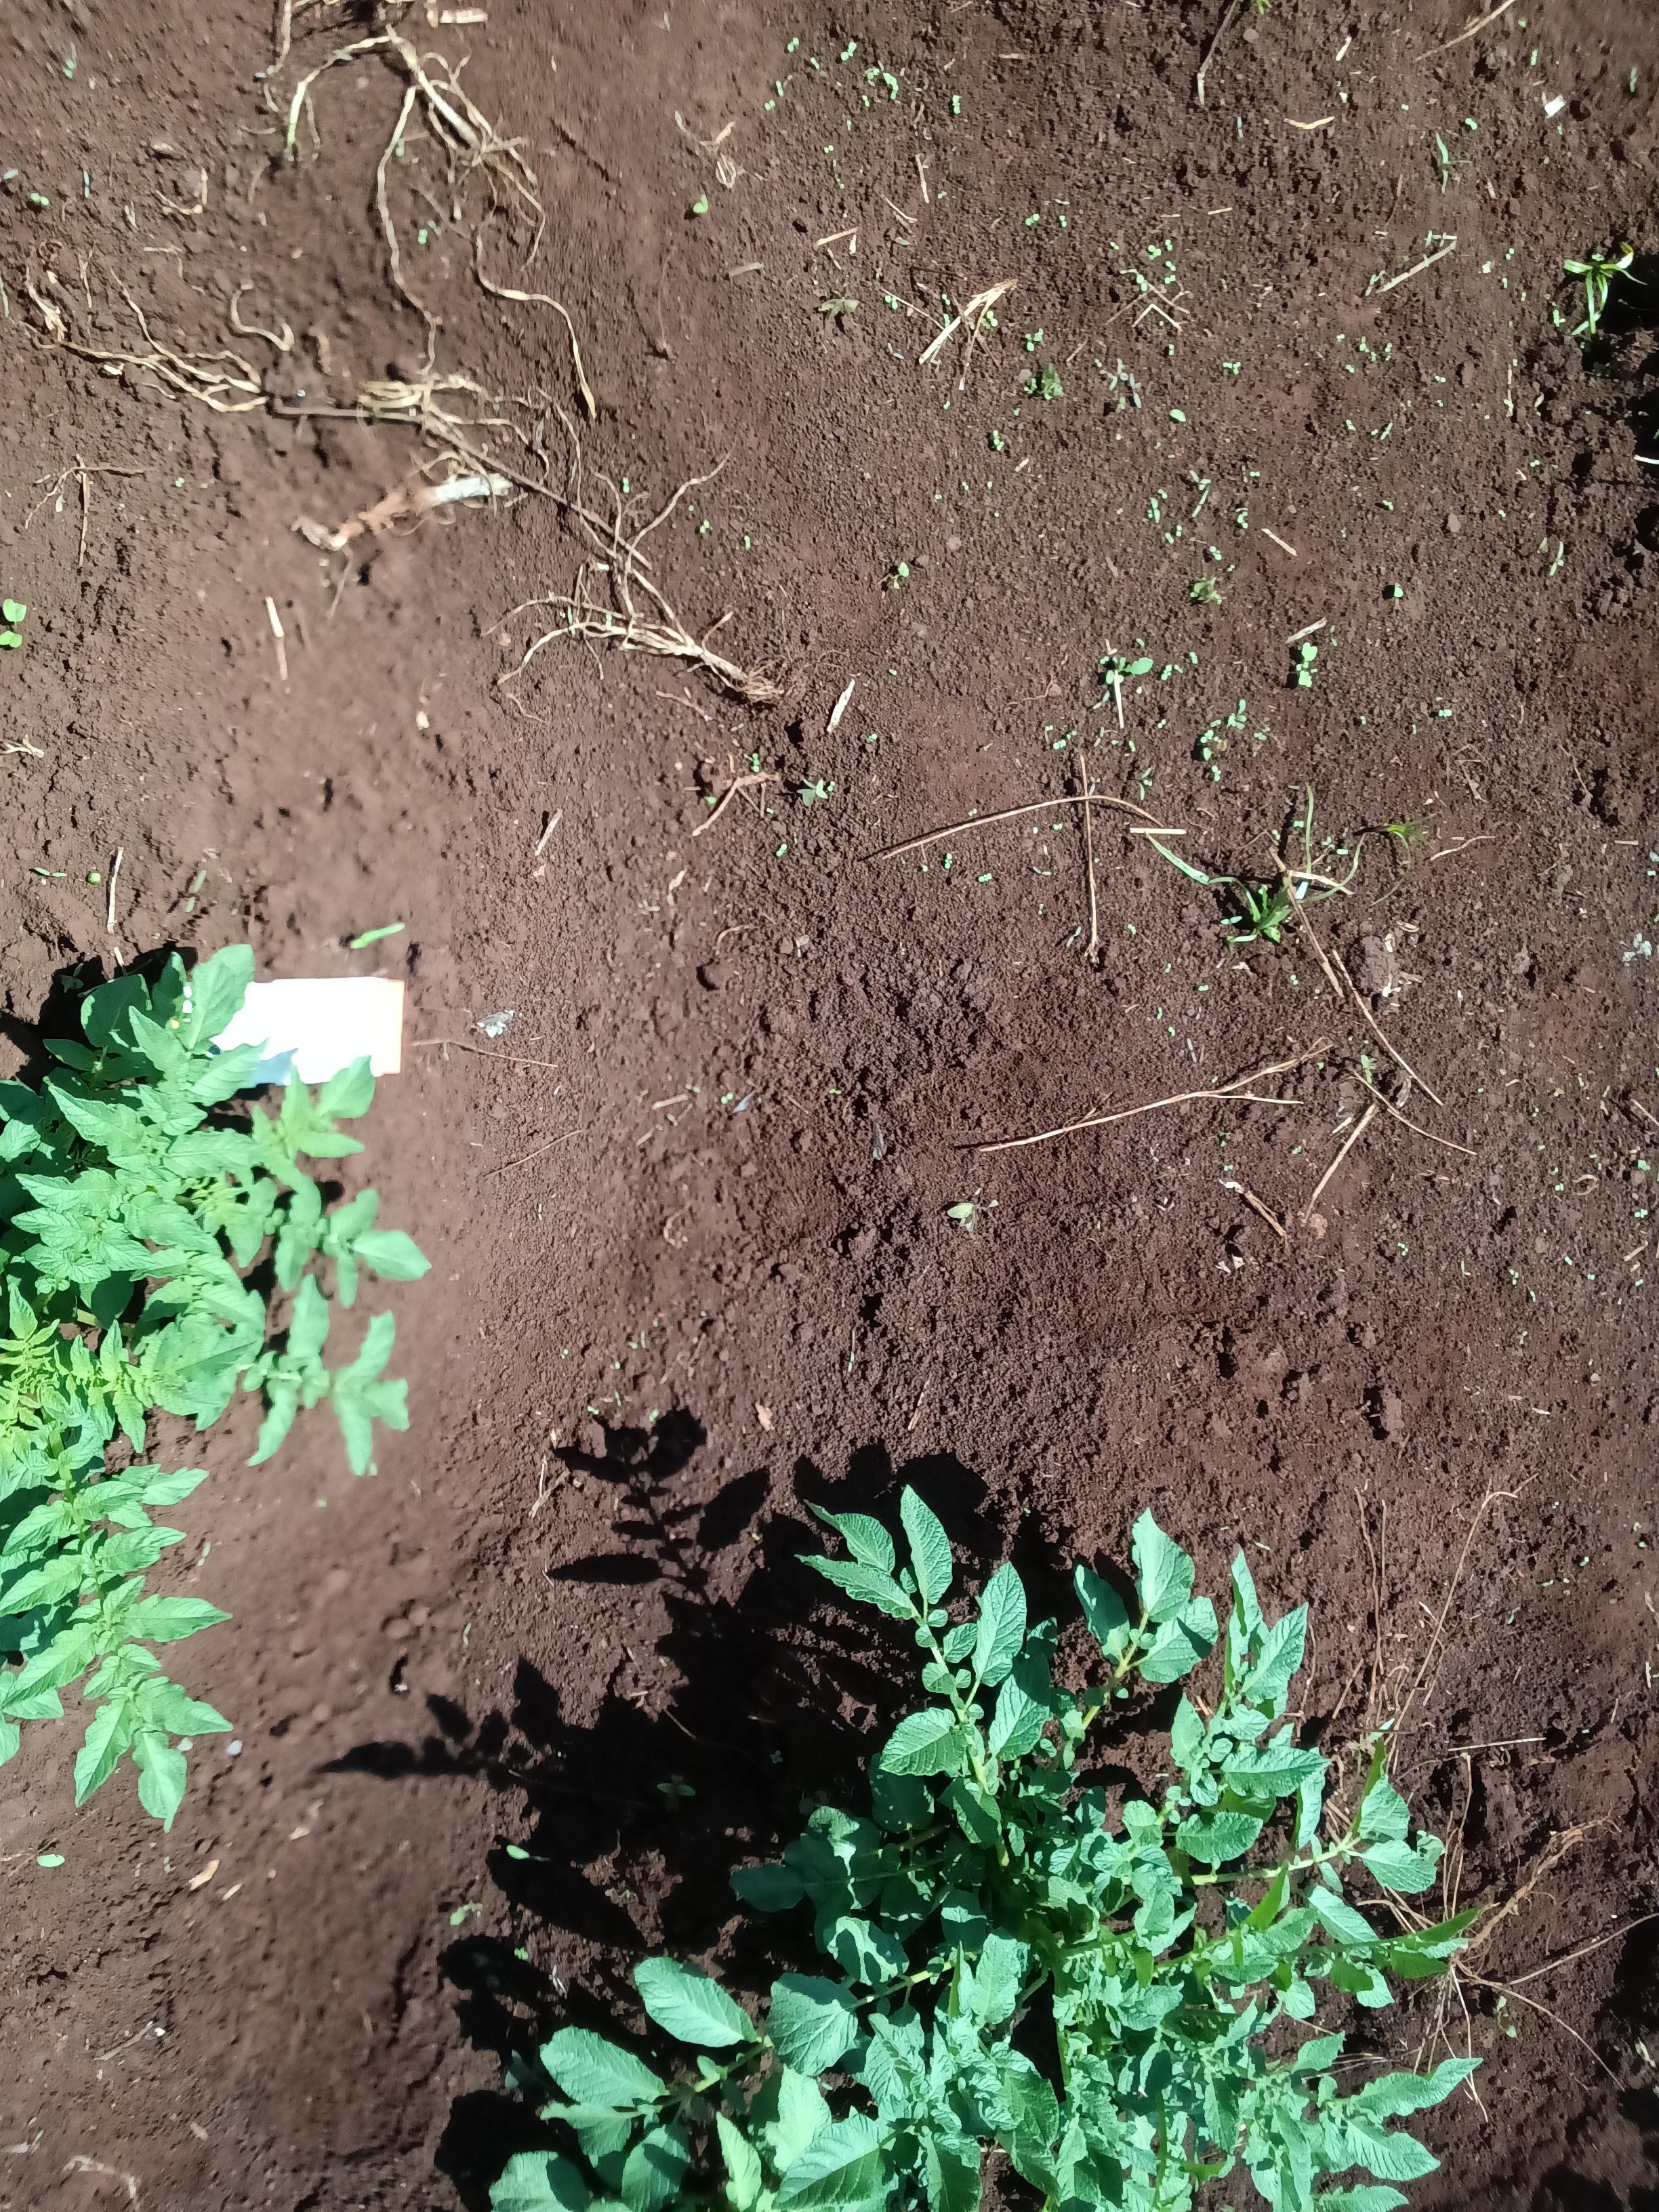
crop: potato
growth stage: vegetative
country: Kenya
